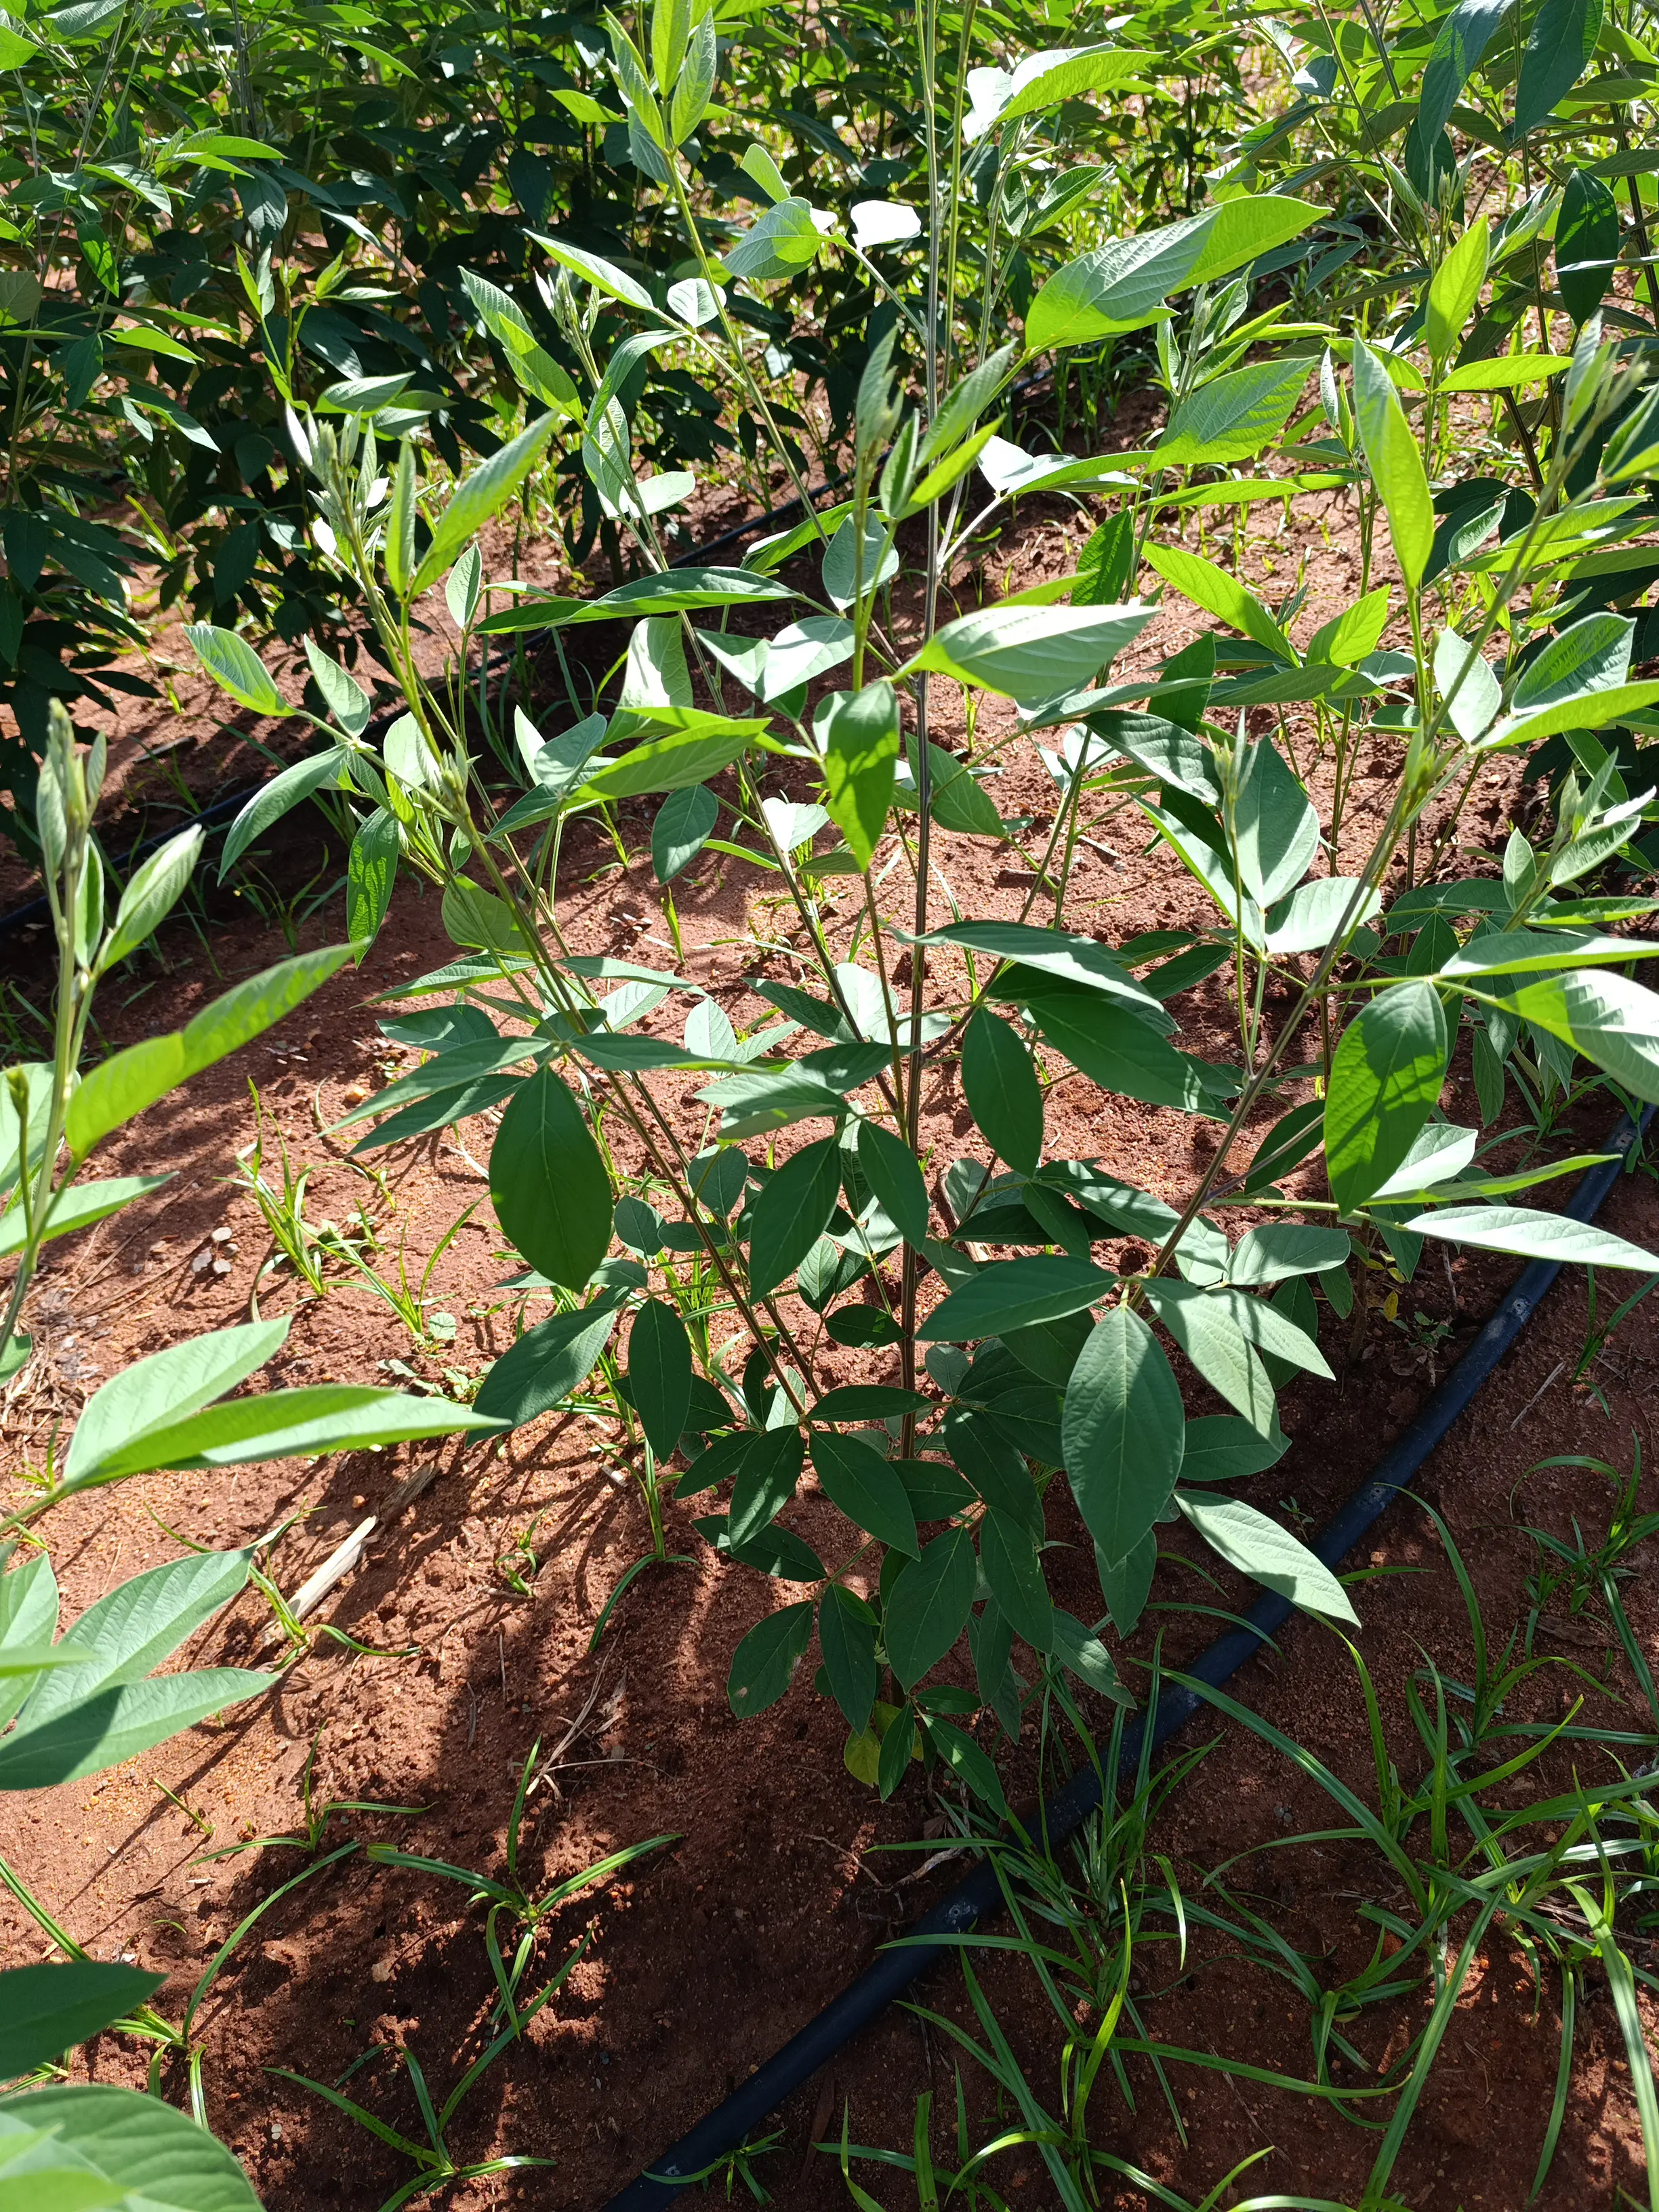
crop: pigeonpea
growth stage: flowering
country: Kenya
